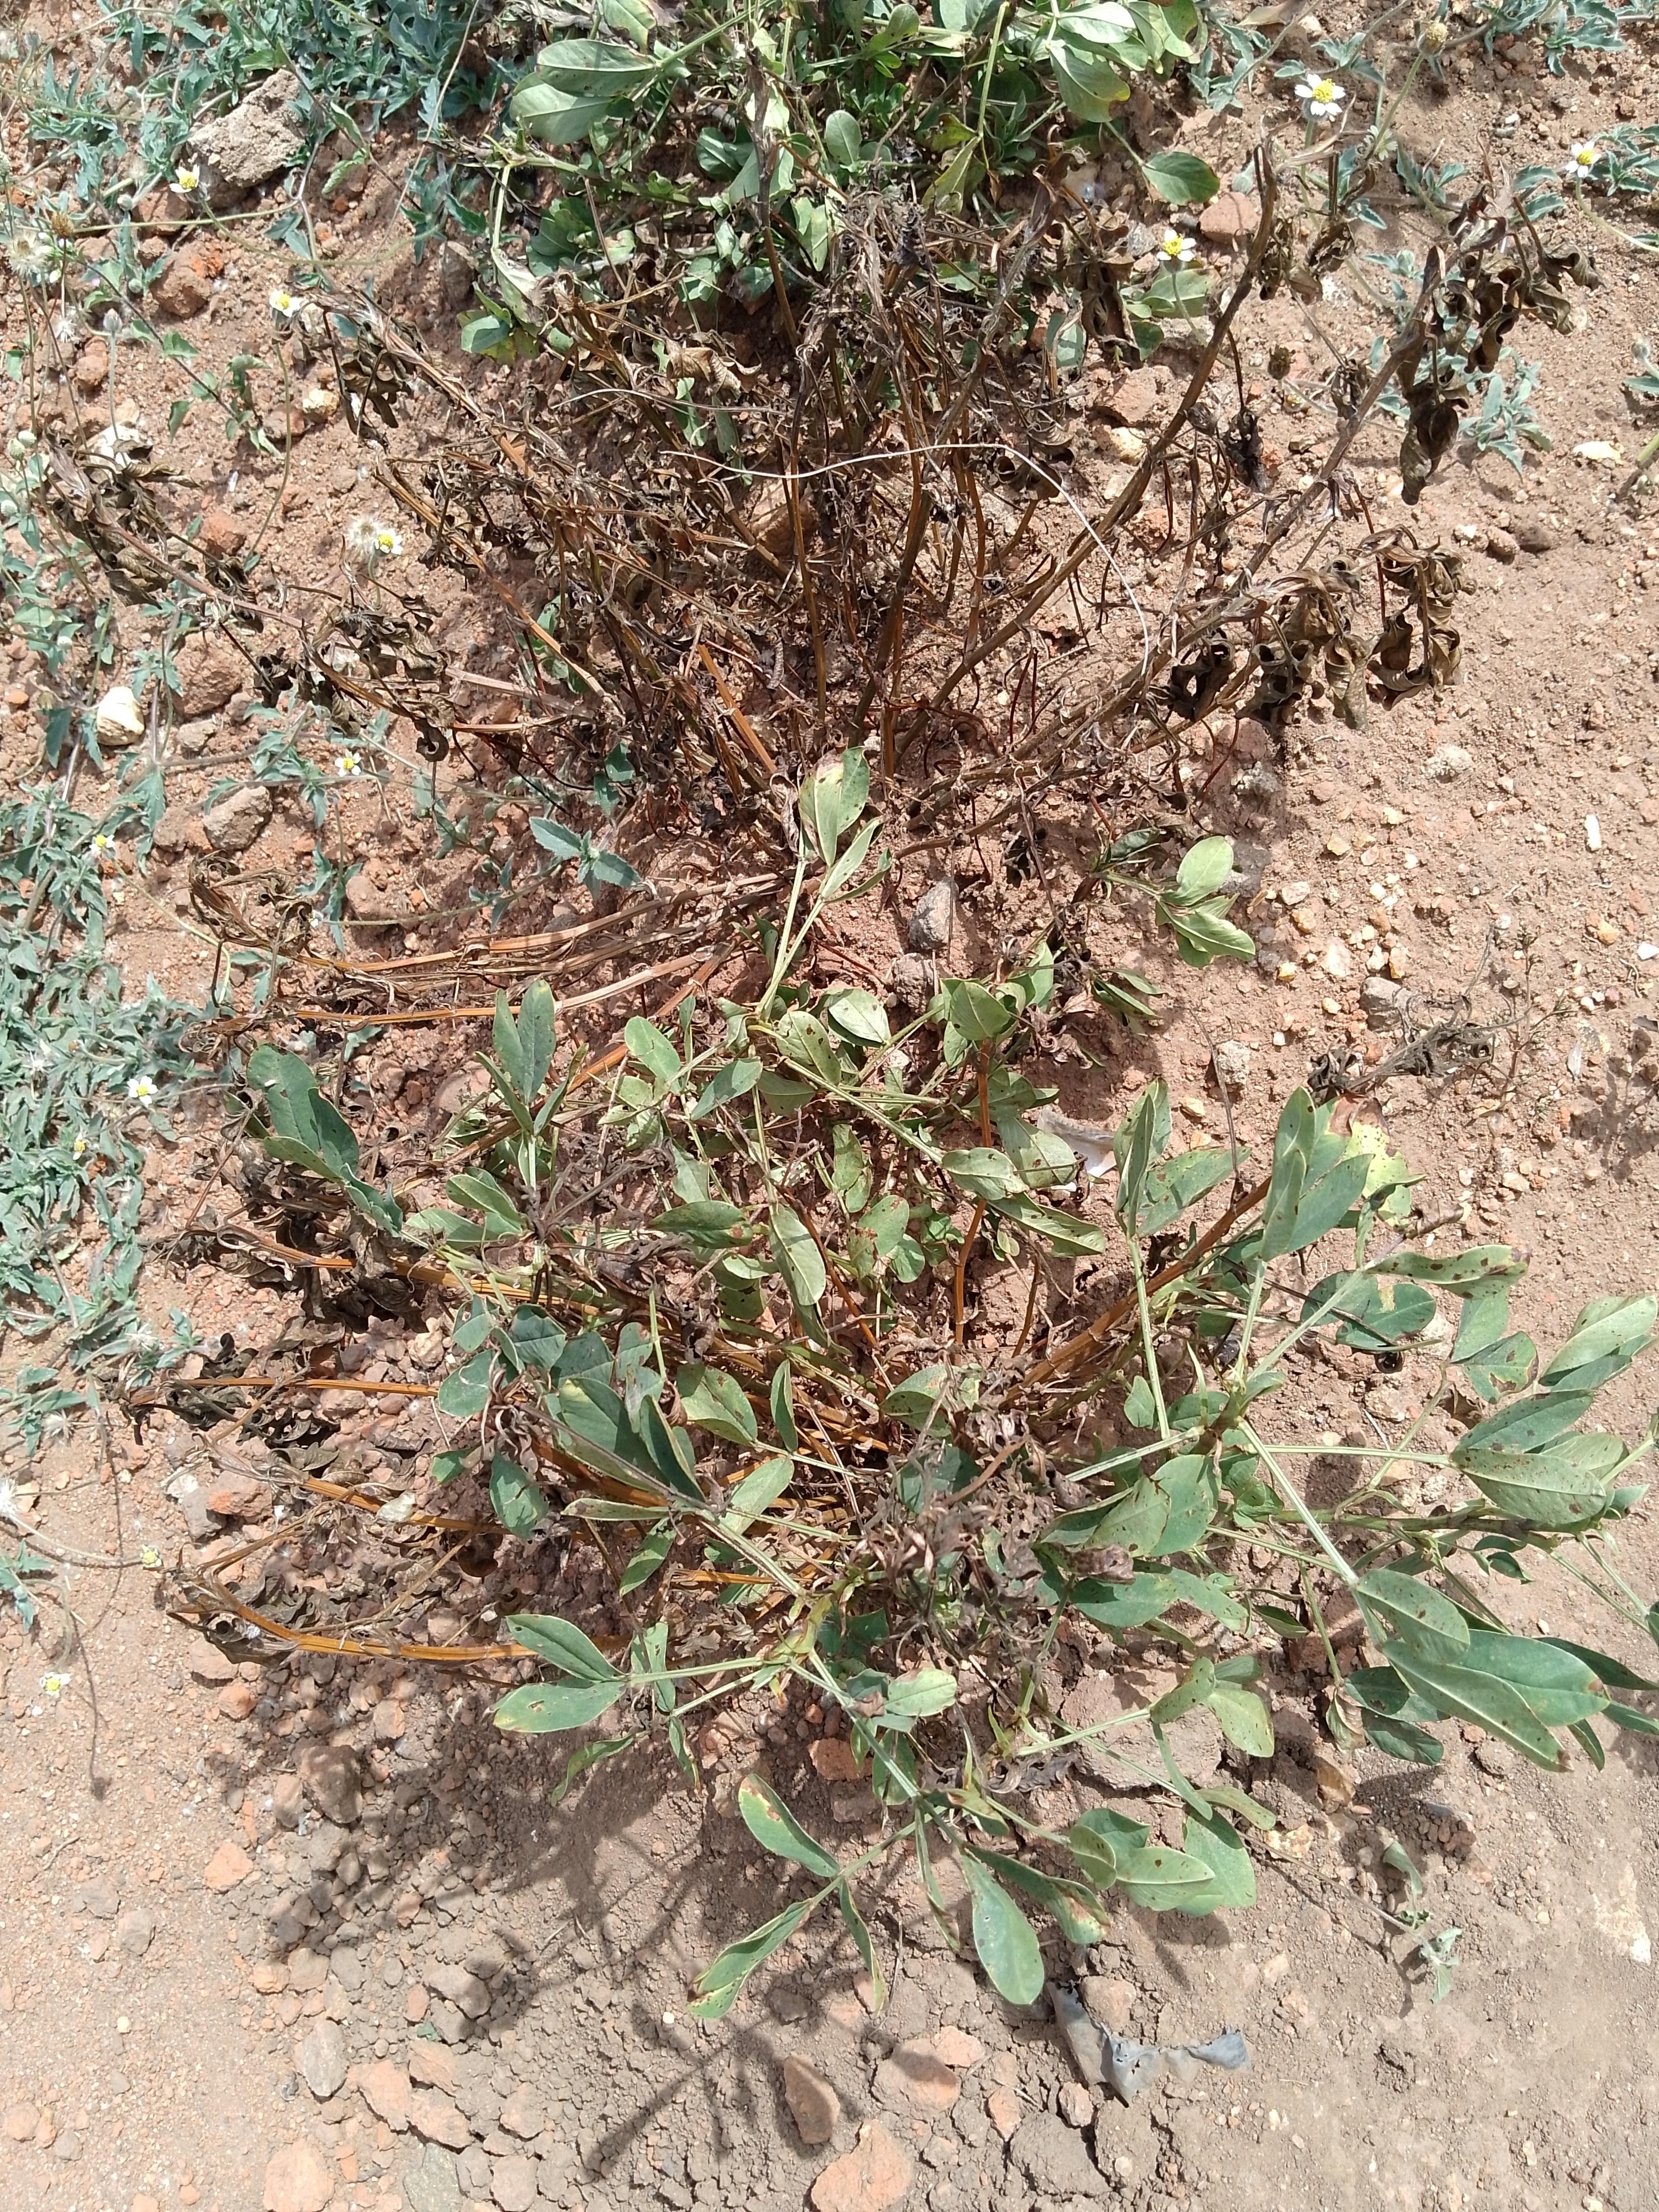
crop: groundnut
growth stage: harvest maturity
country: Malawi
